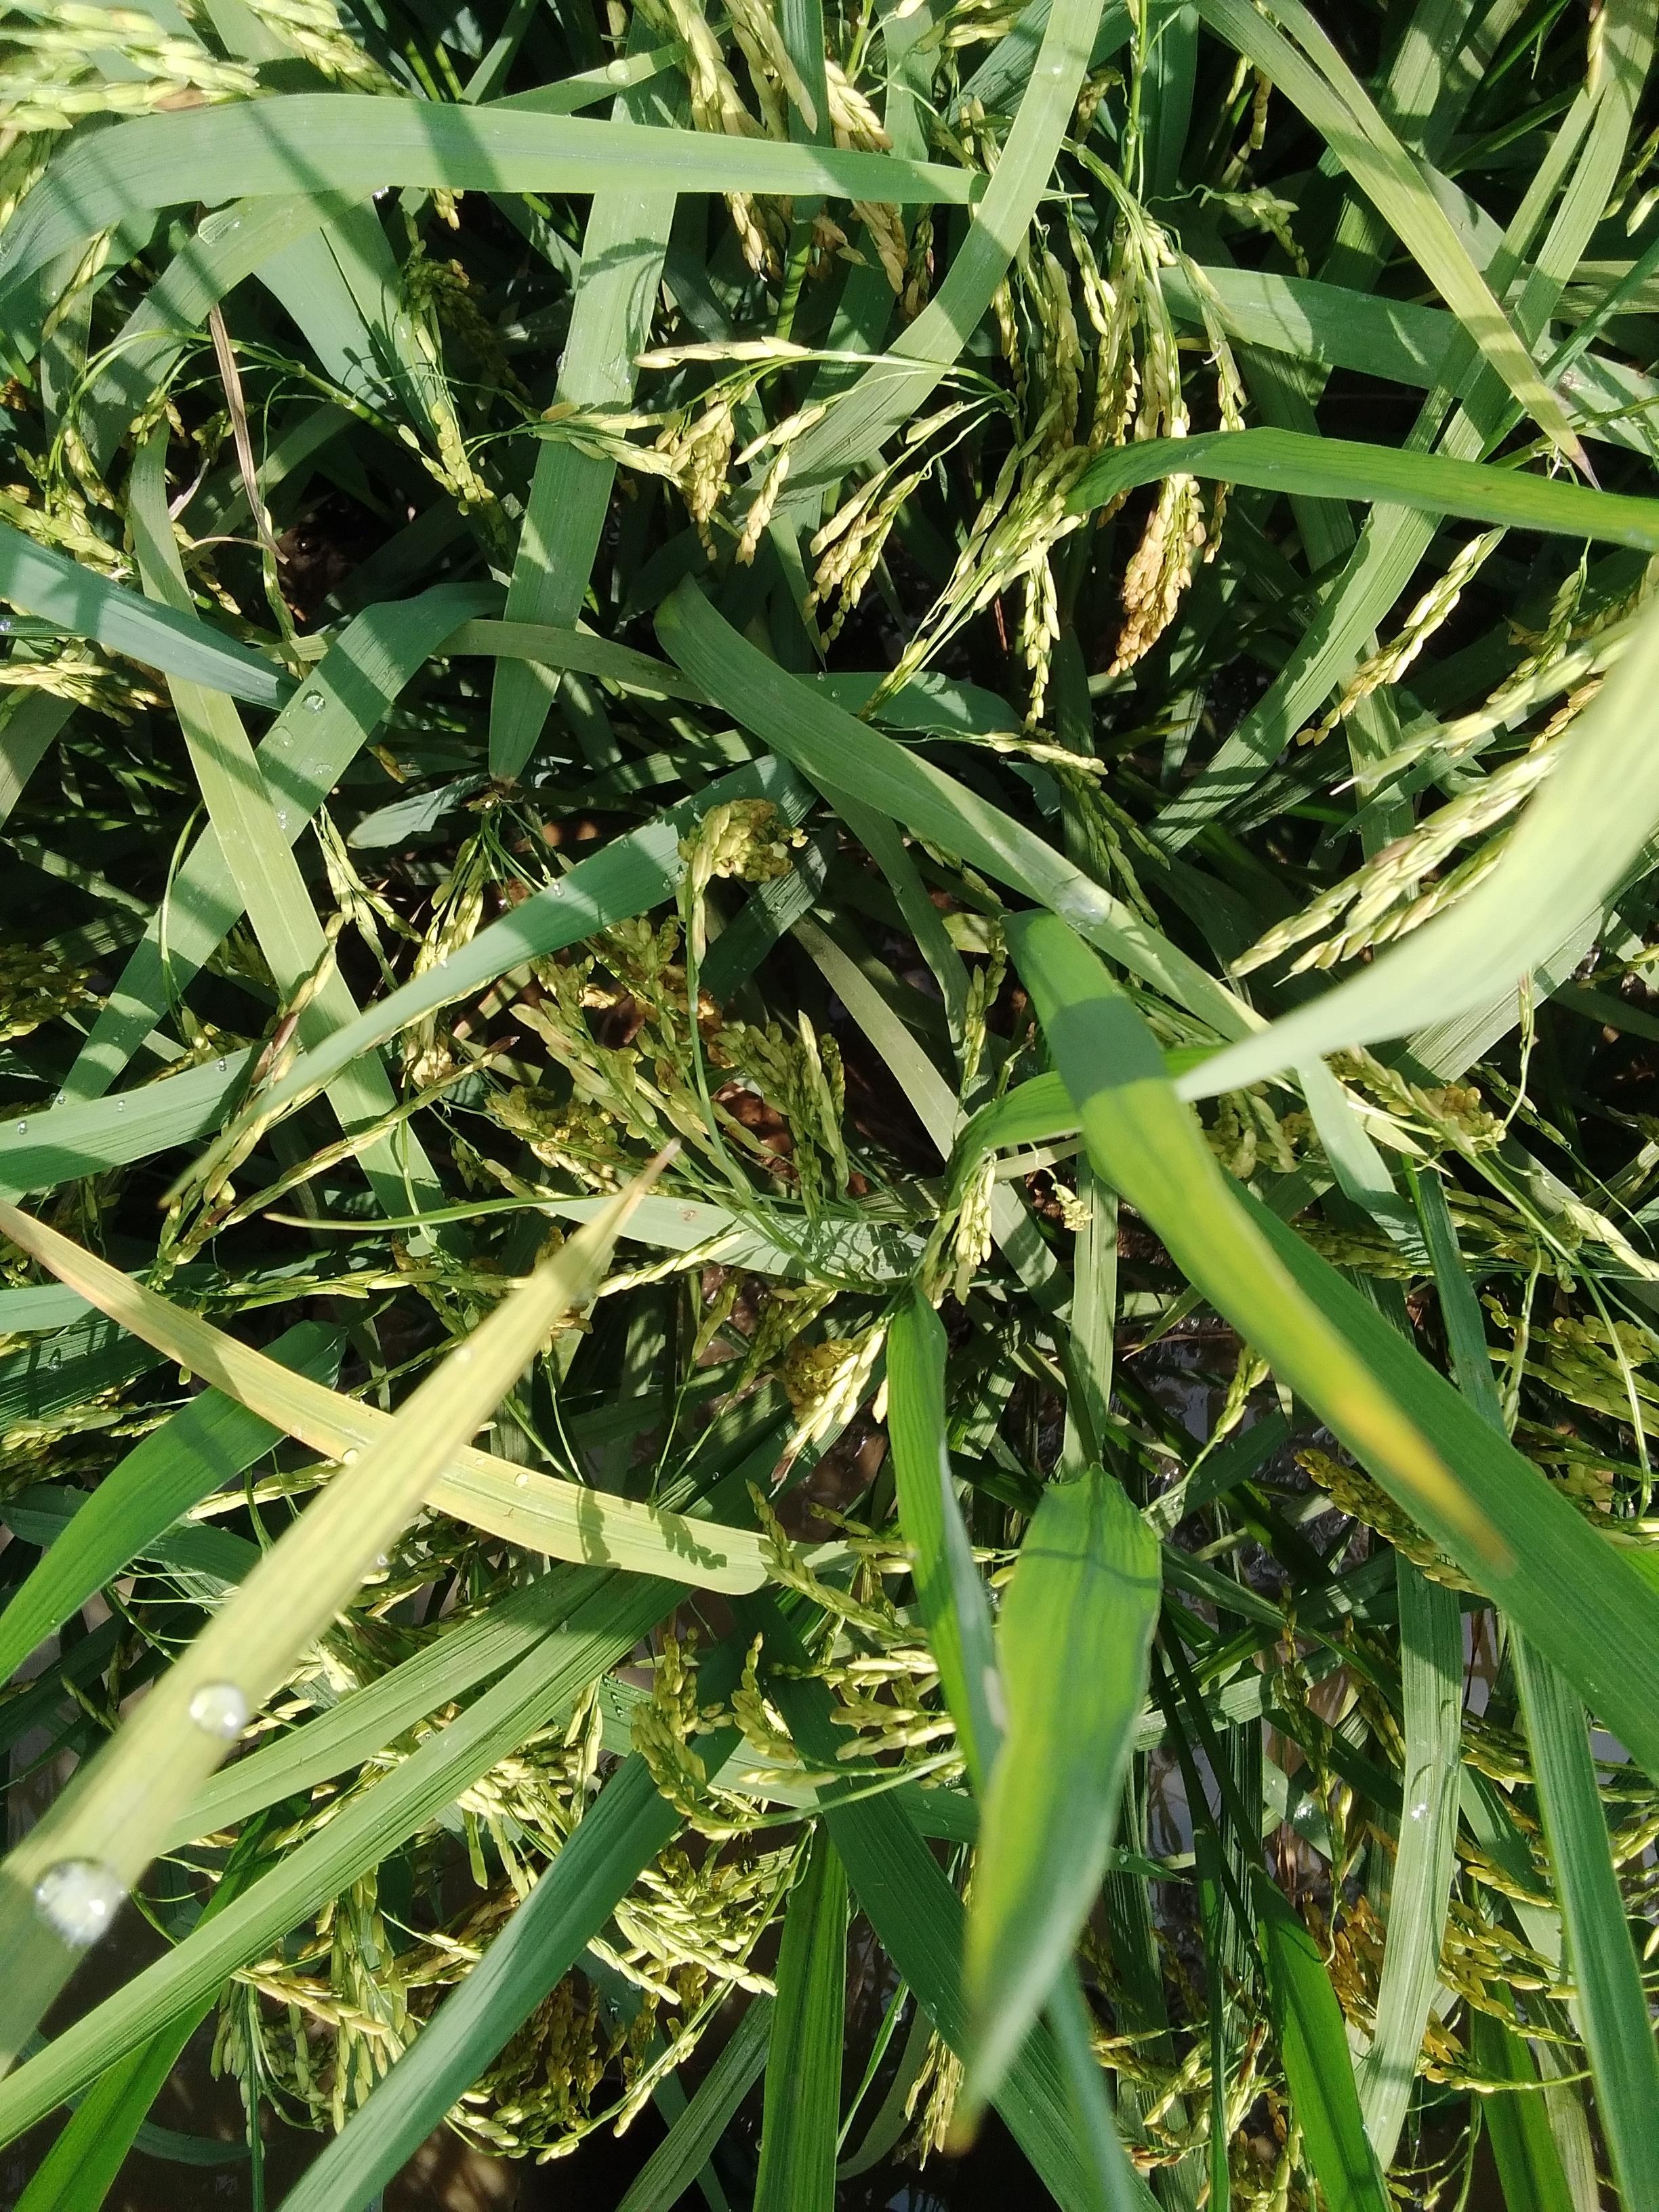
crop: rice
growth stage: ripening
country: Nigeria
